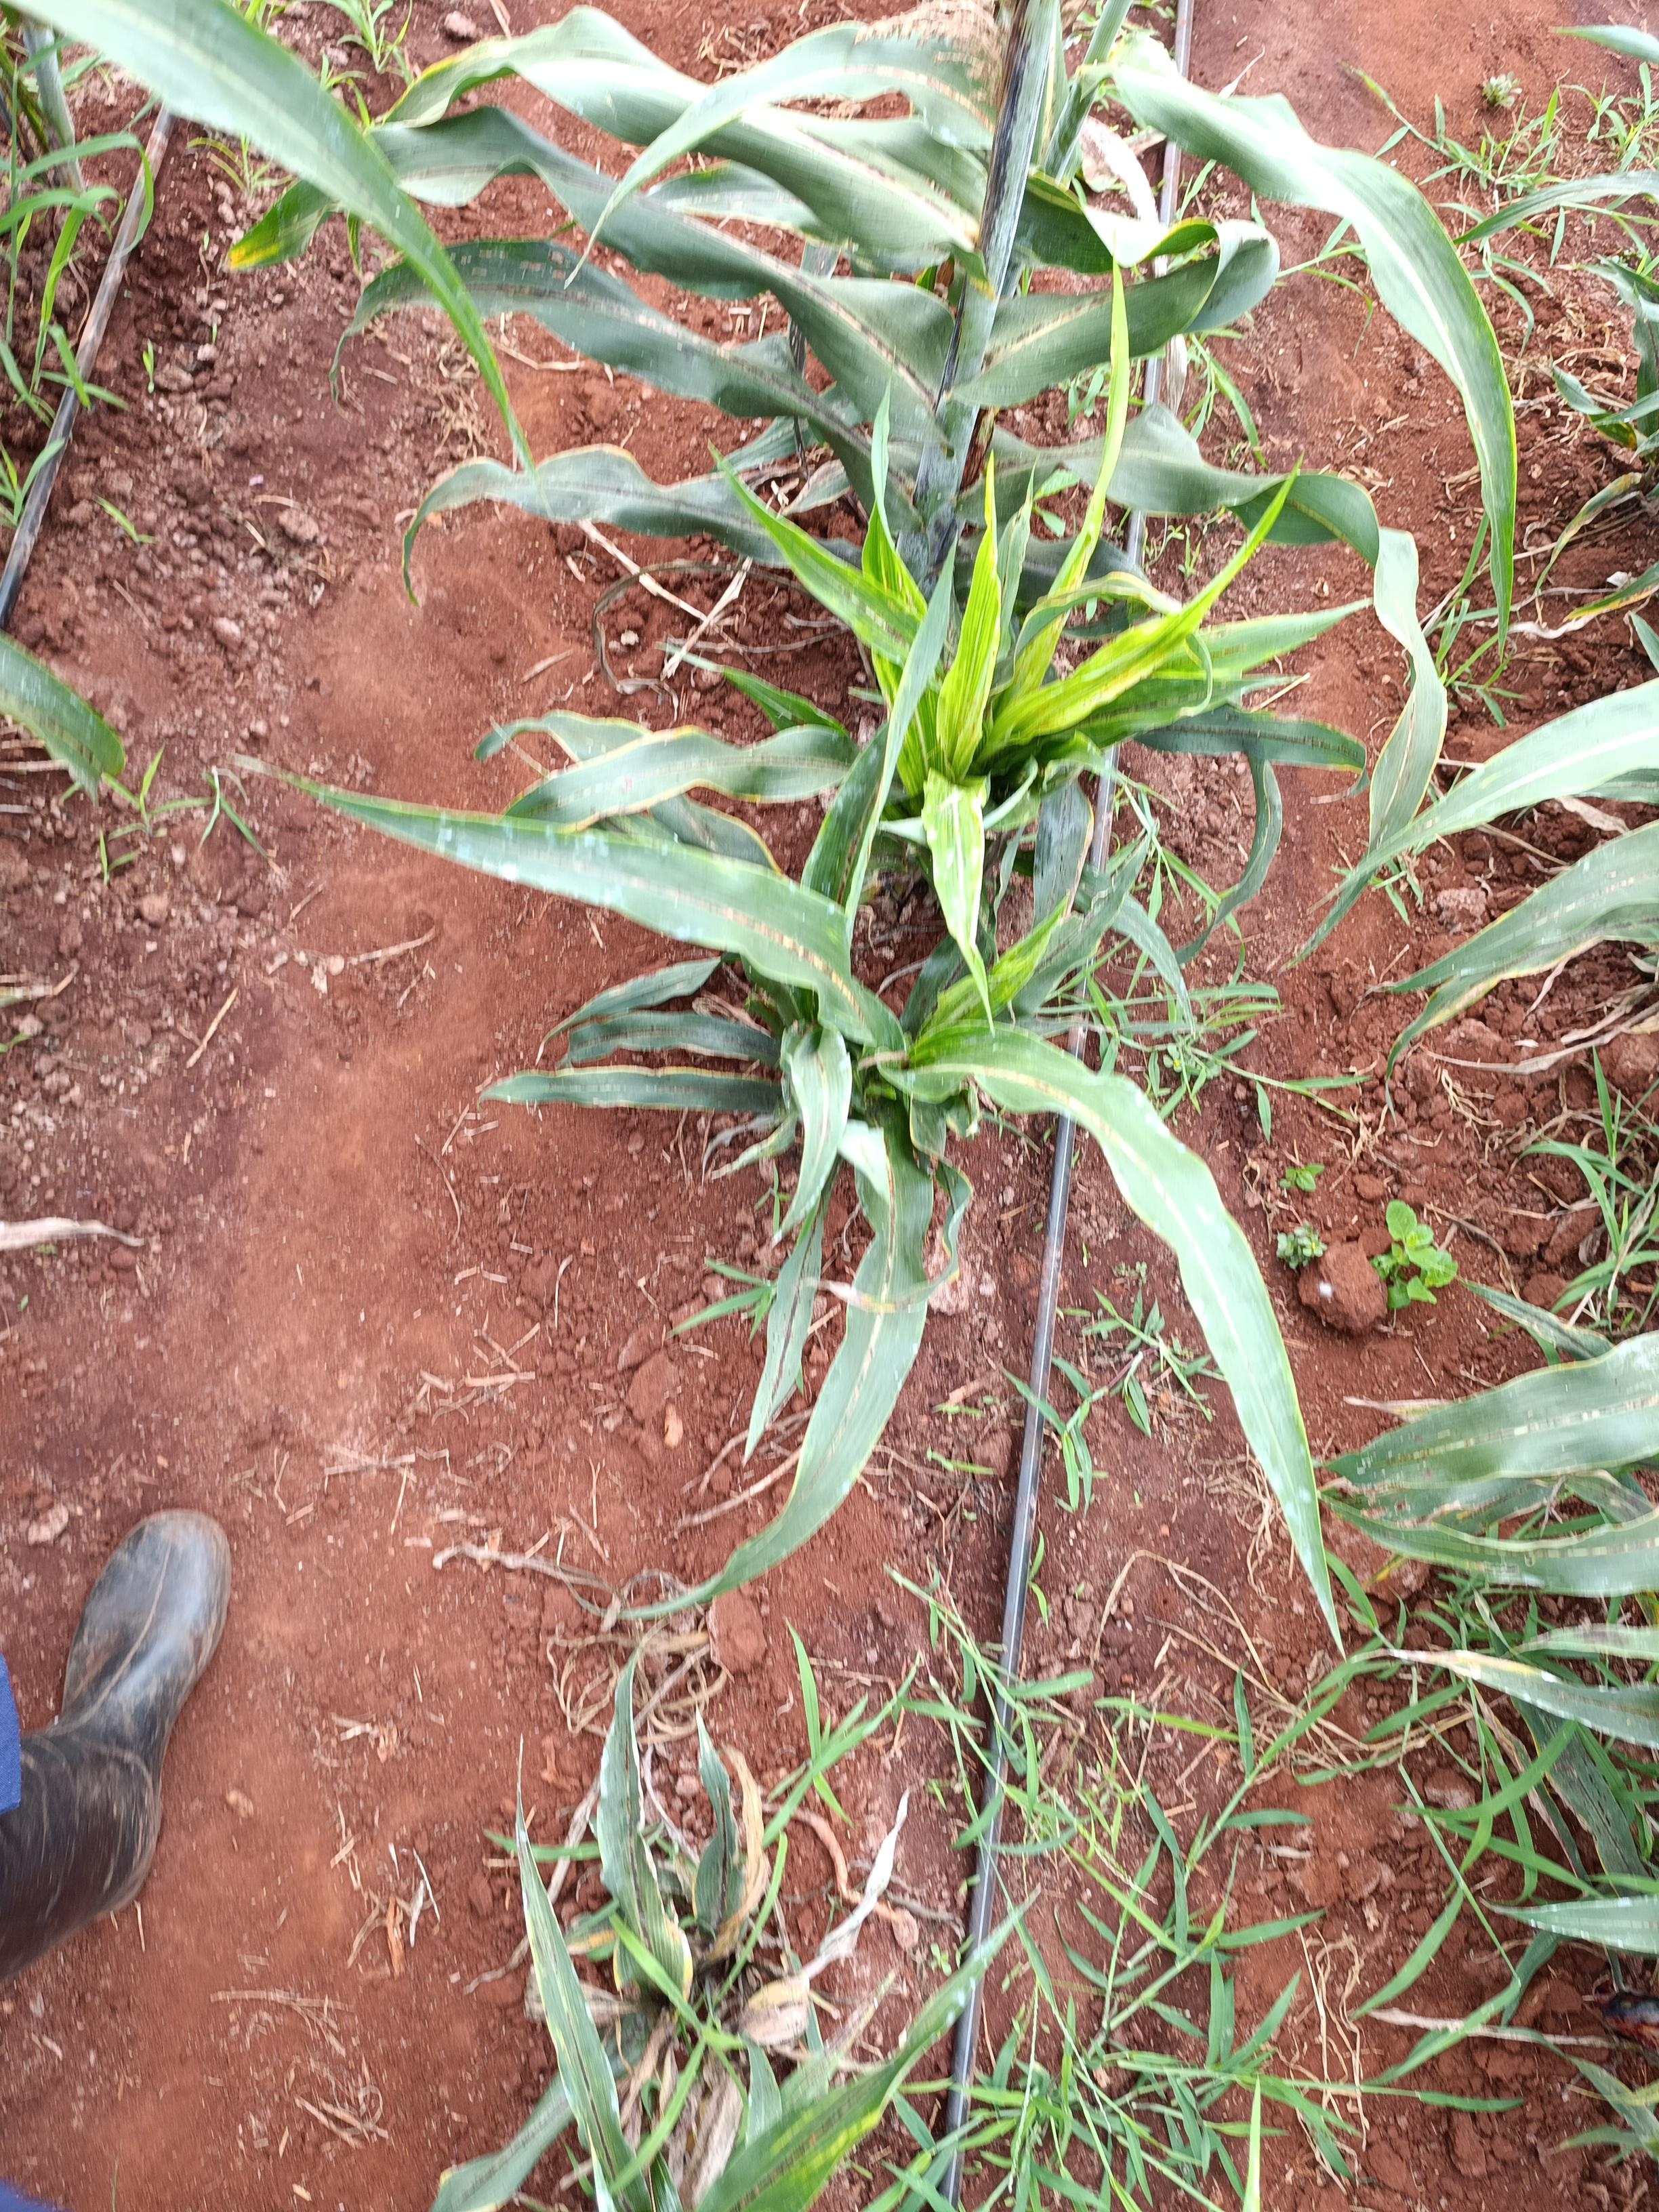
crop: sorghum
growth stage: flowering
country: Kenya
